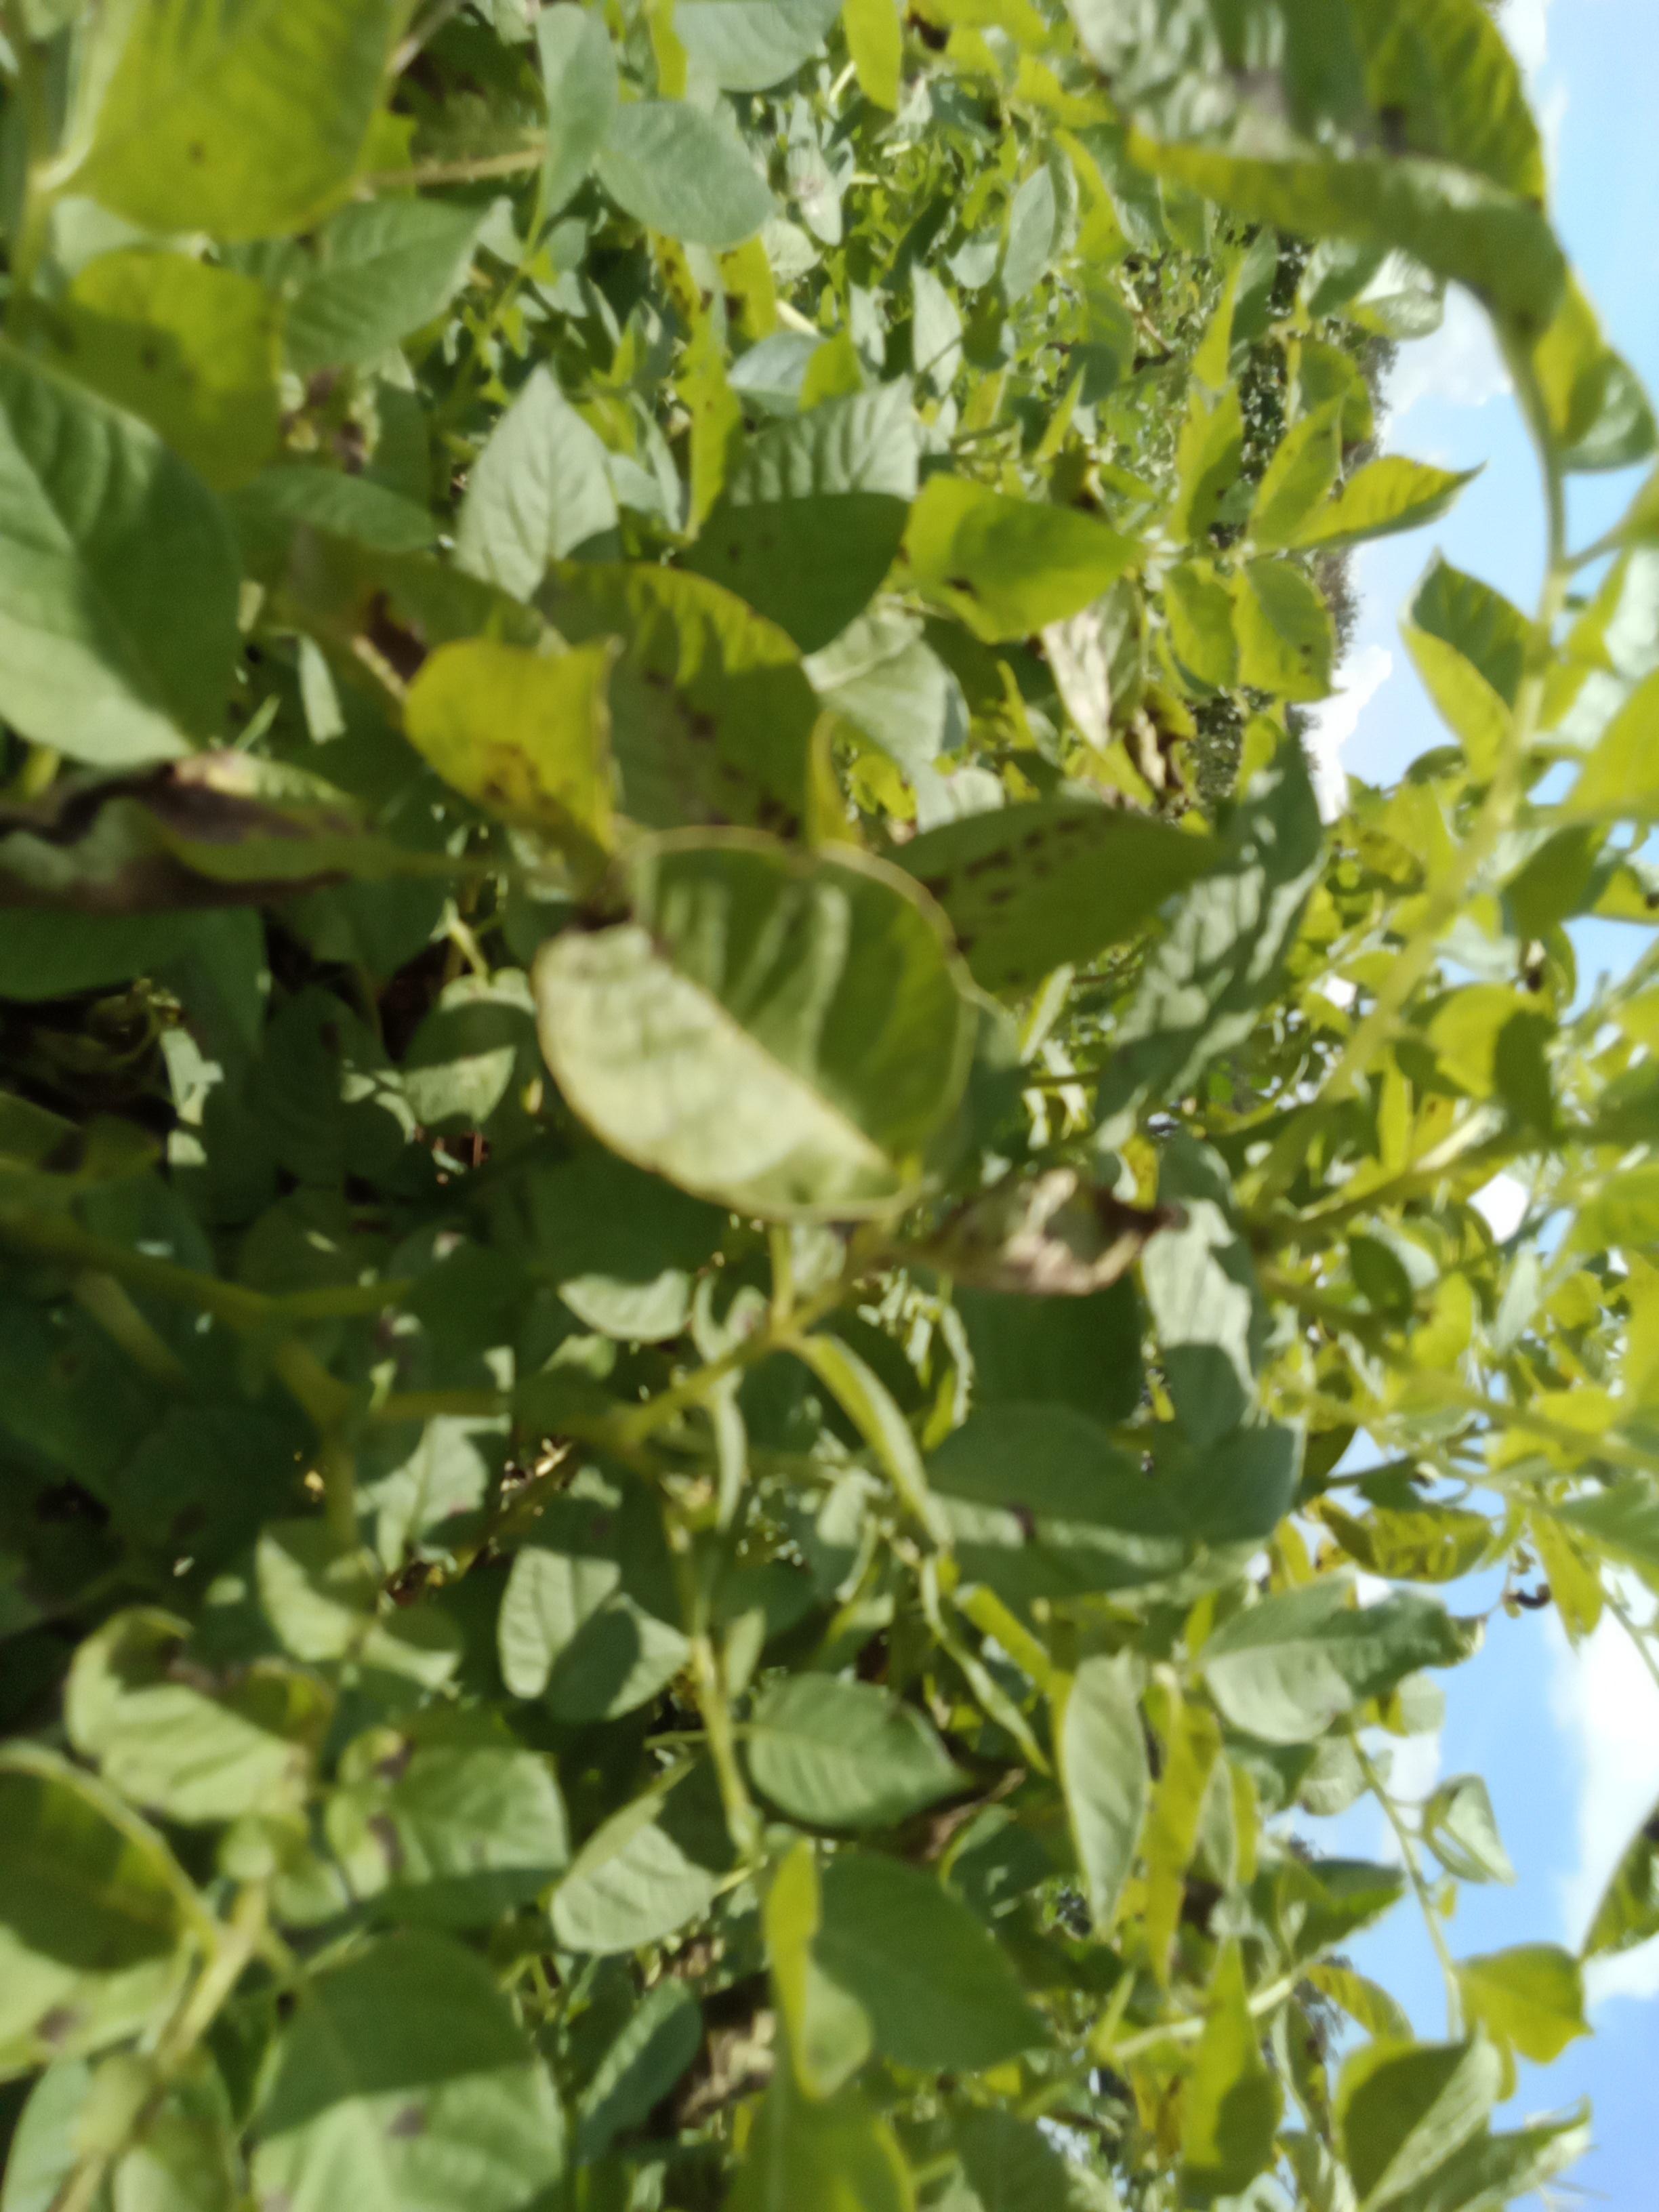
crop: potato
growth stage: vegetative
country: Kenya
